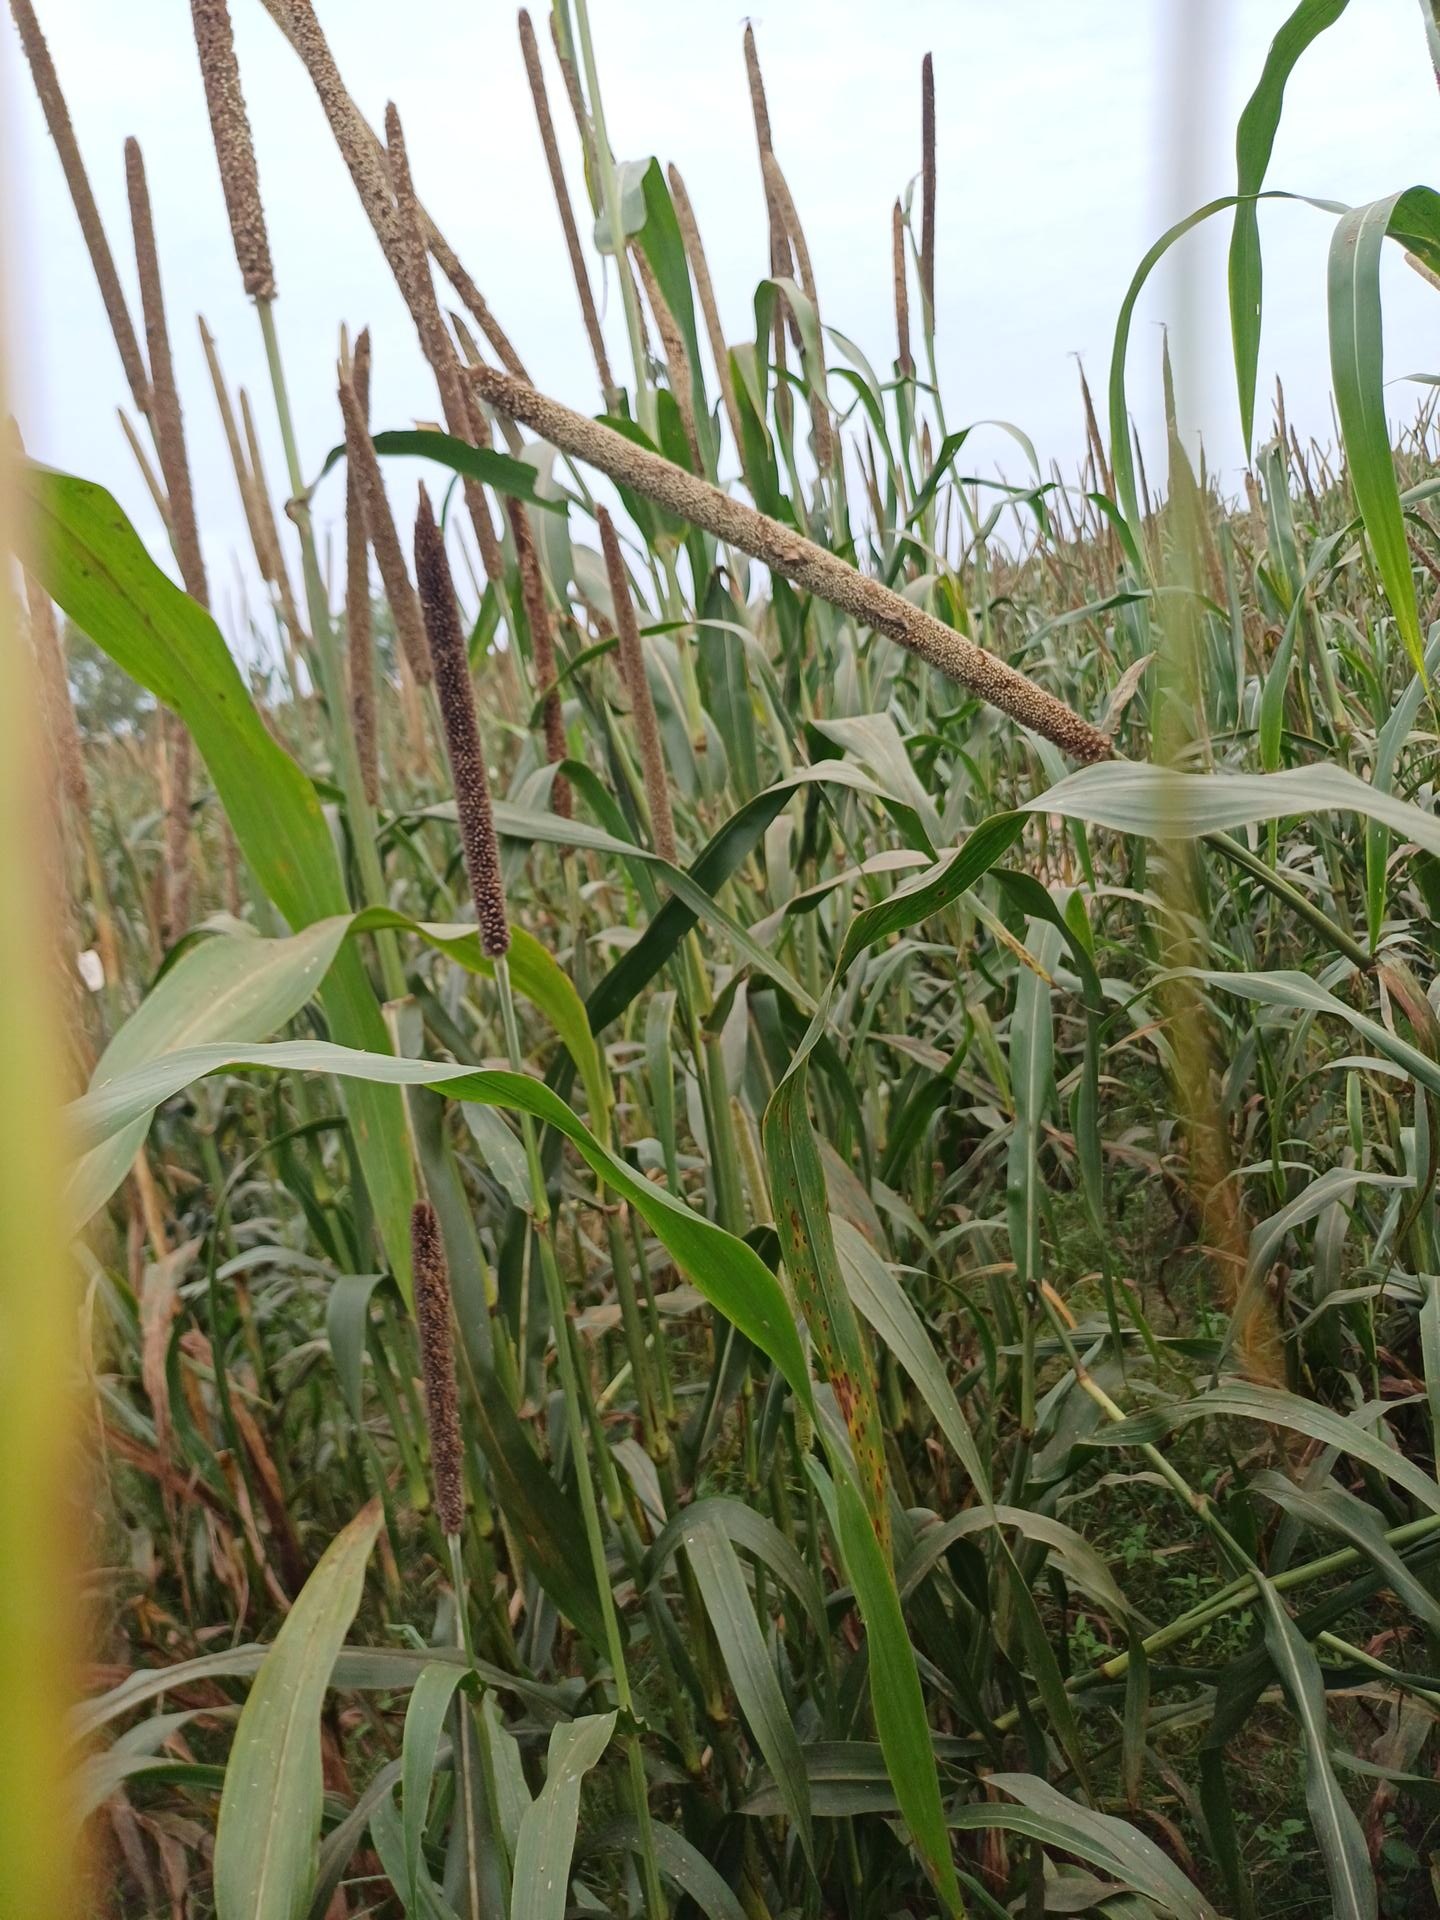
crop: pearl millet
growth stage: filling grain
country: Senegal
